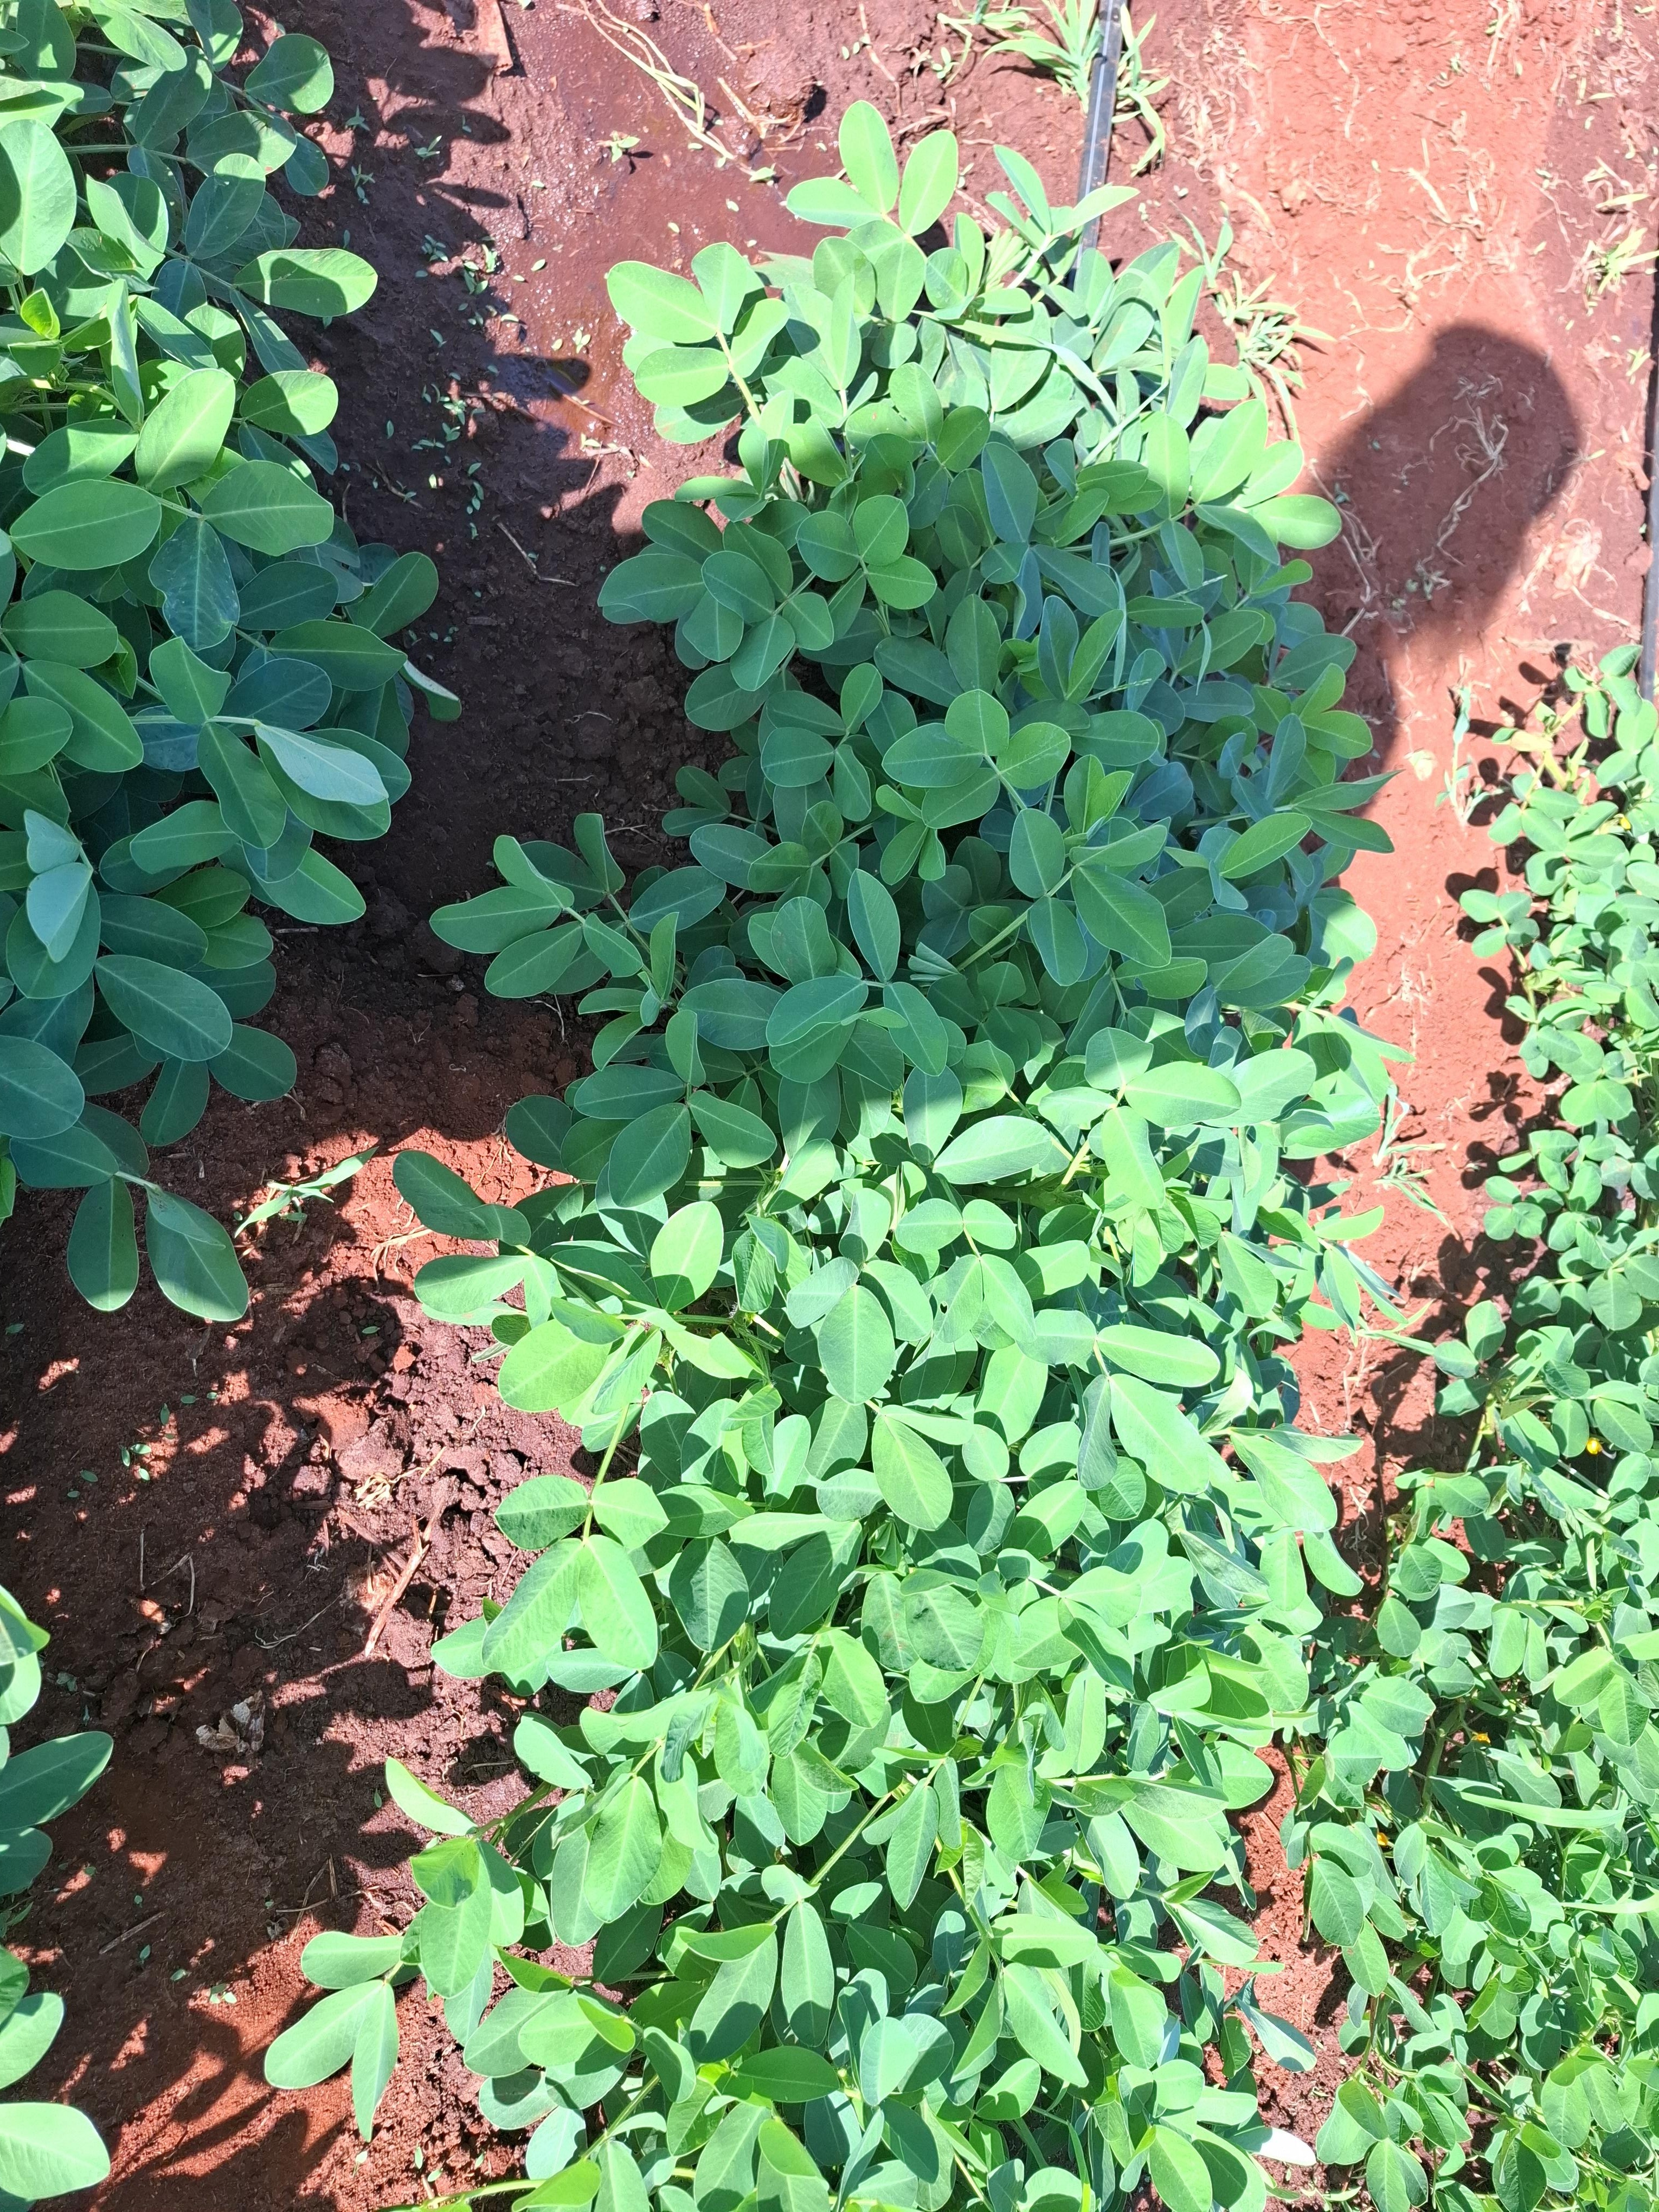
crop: groundnut
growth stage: flowering
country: Kenya
